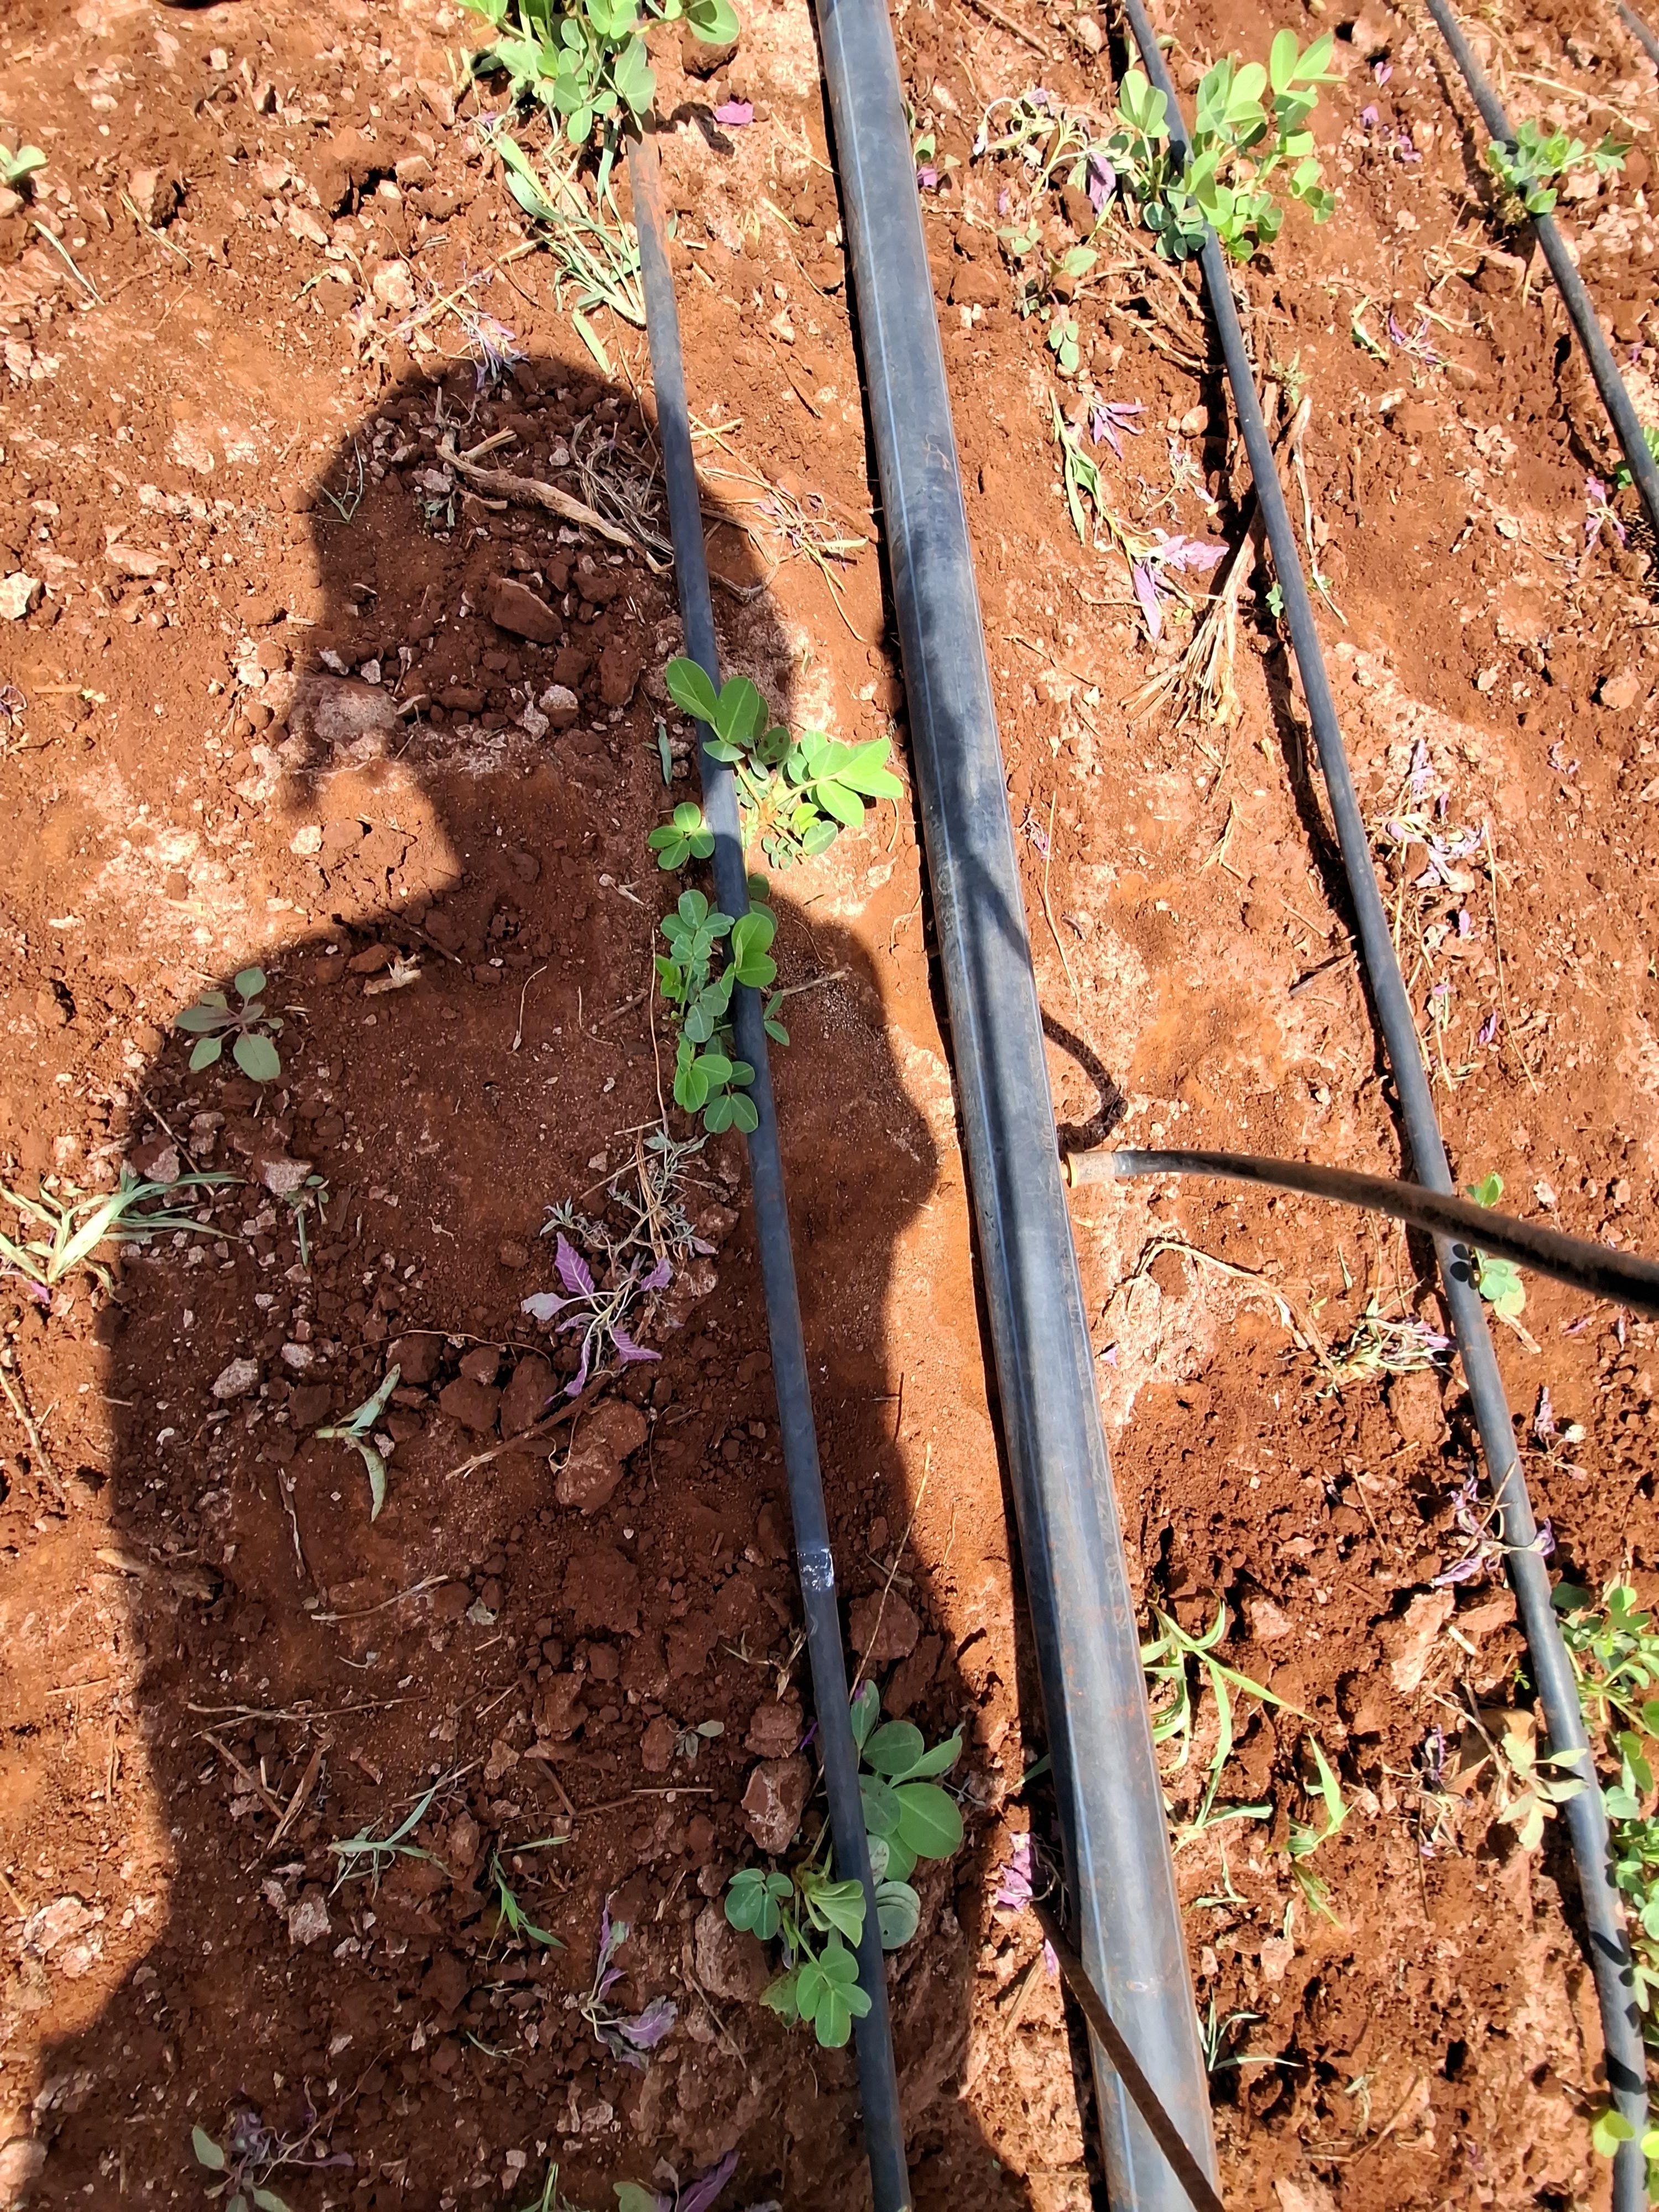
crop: groundnut
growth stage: vegetative
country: Kenya
